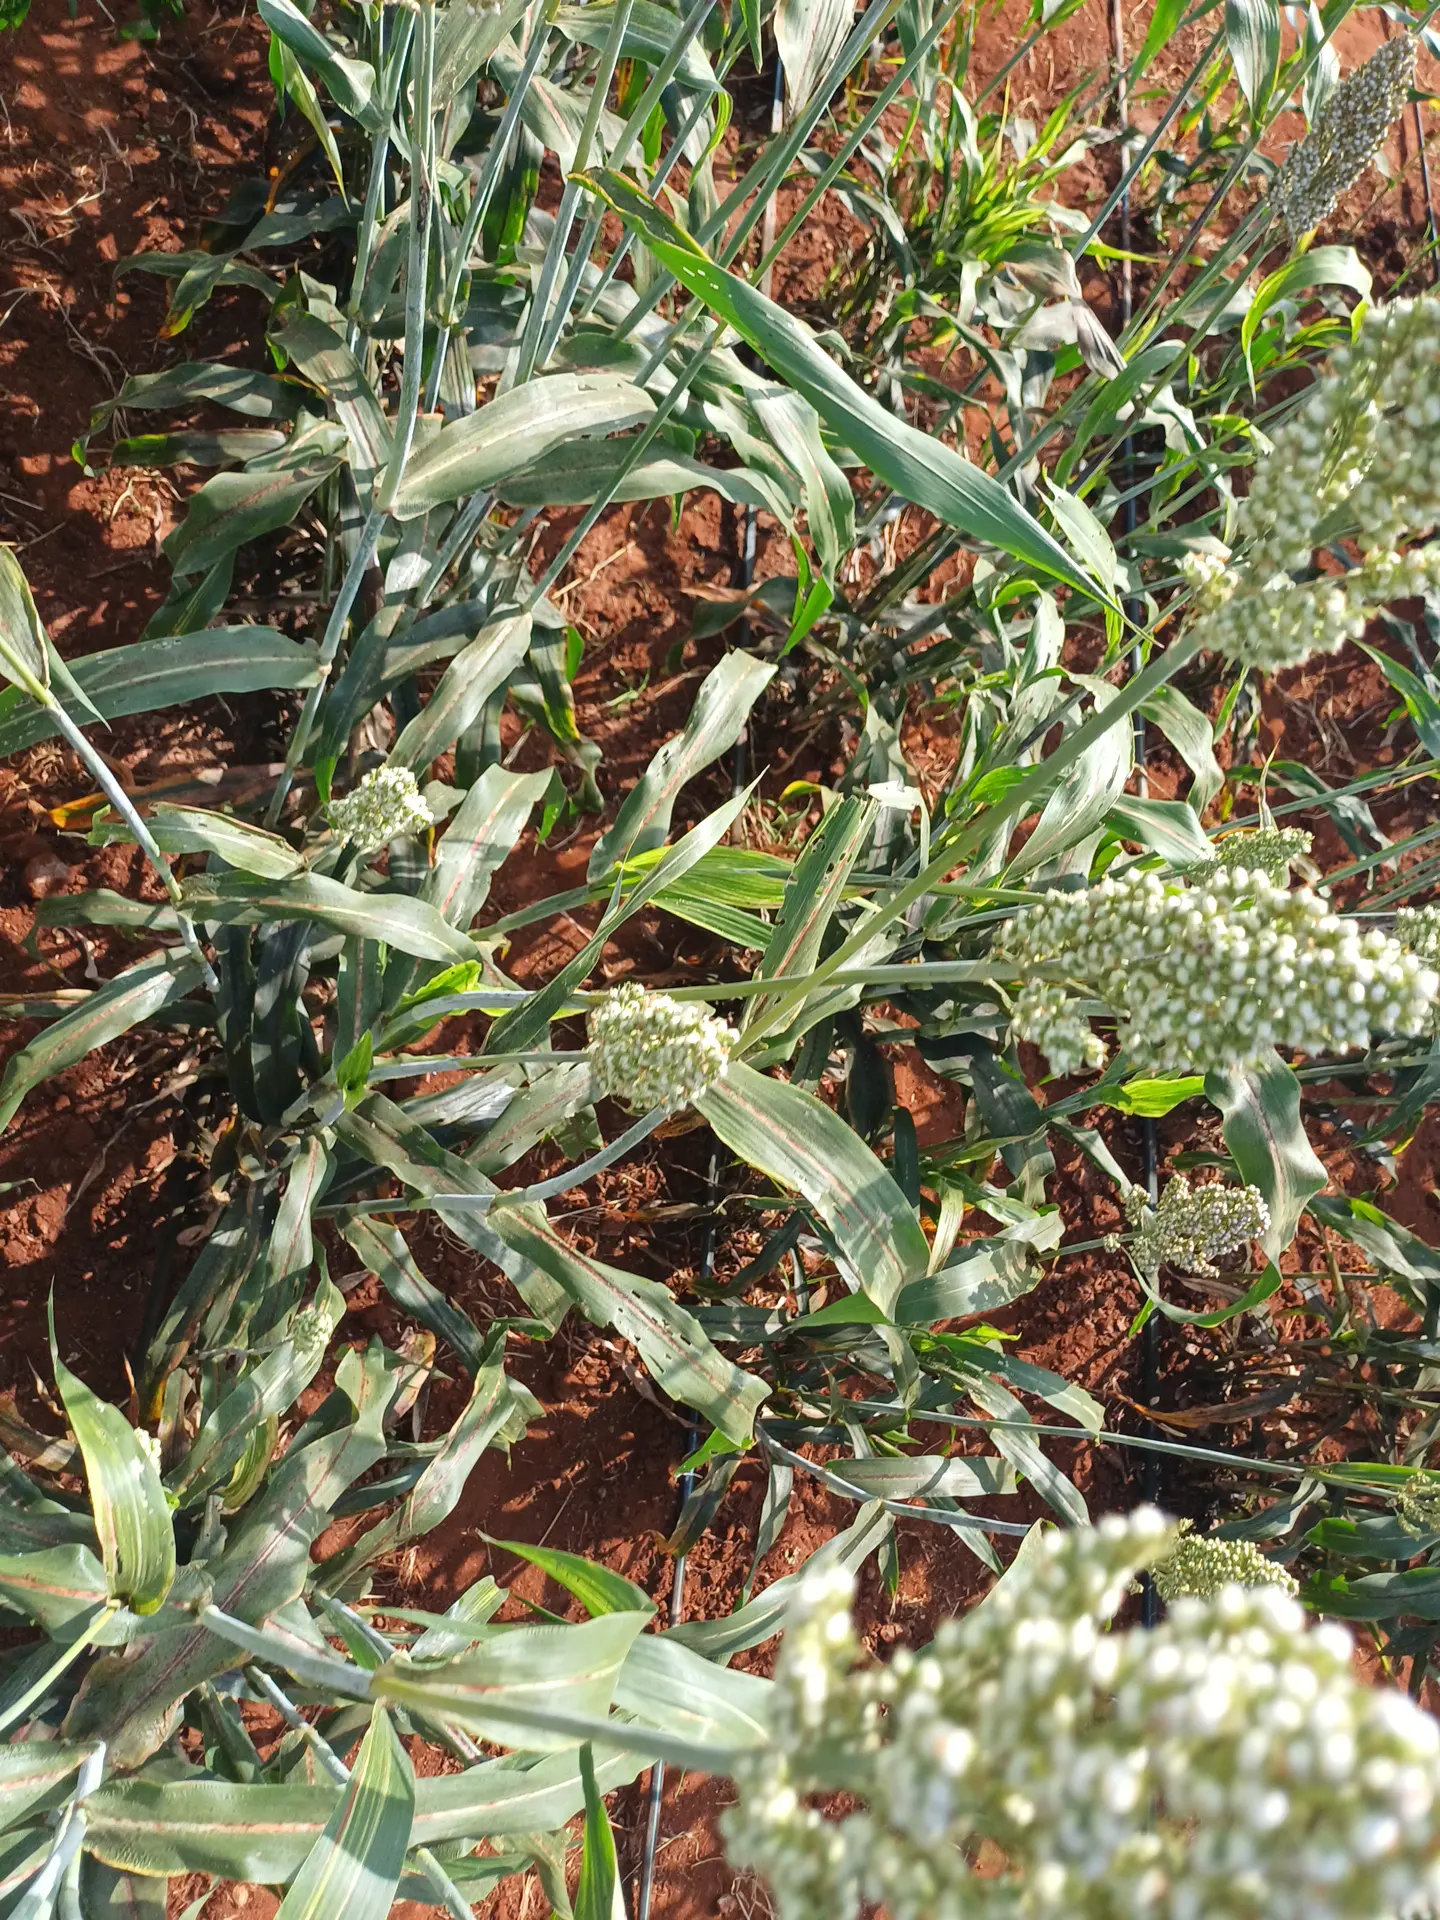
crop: sorghum
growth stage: filling grain
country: Kenya
